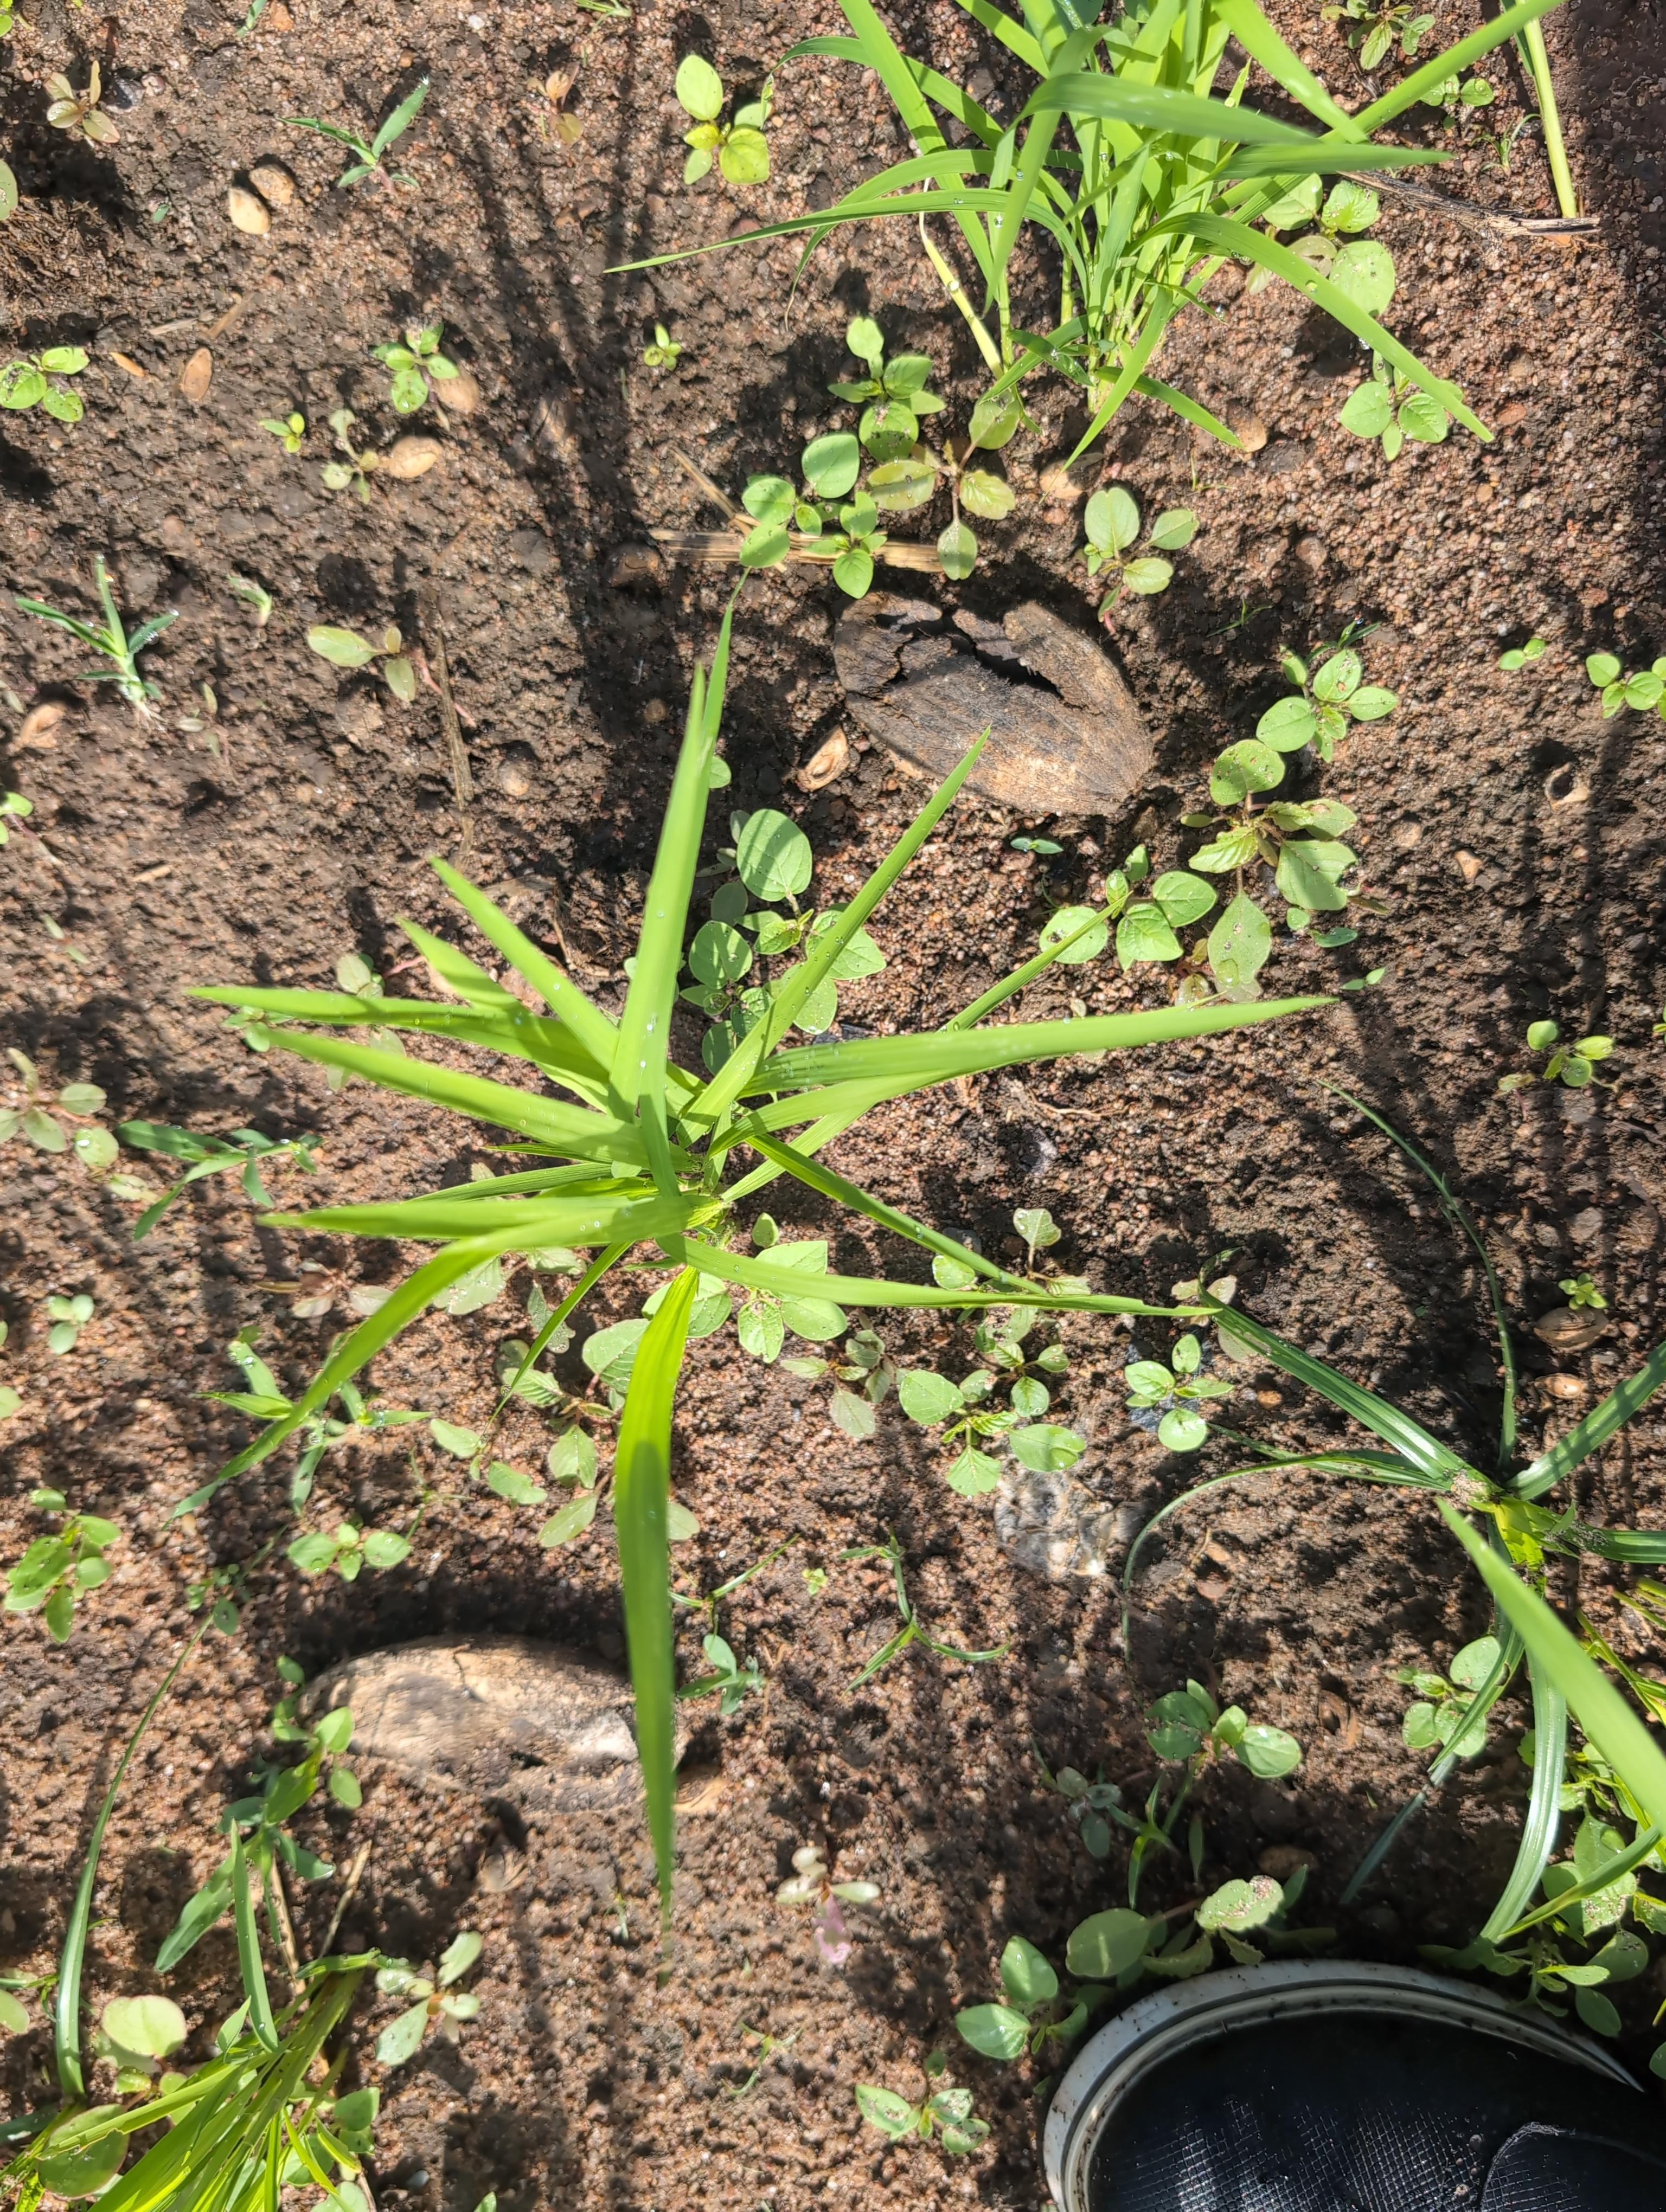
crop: rice
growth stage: establishment seedling
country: Côte d'Ivoire
